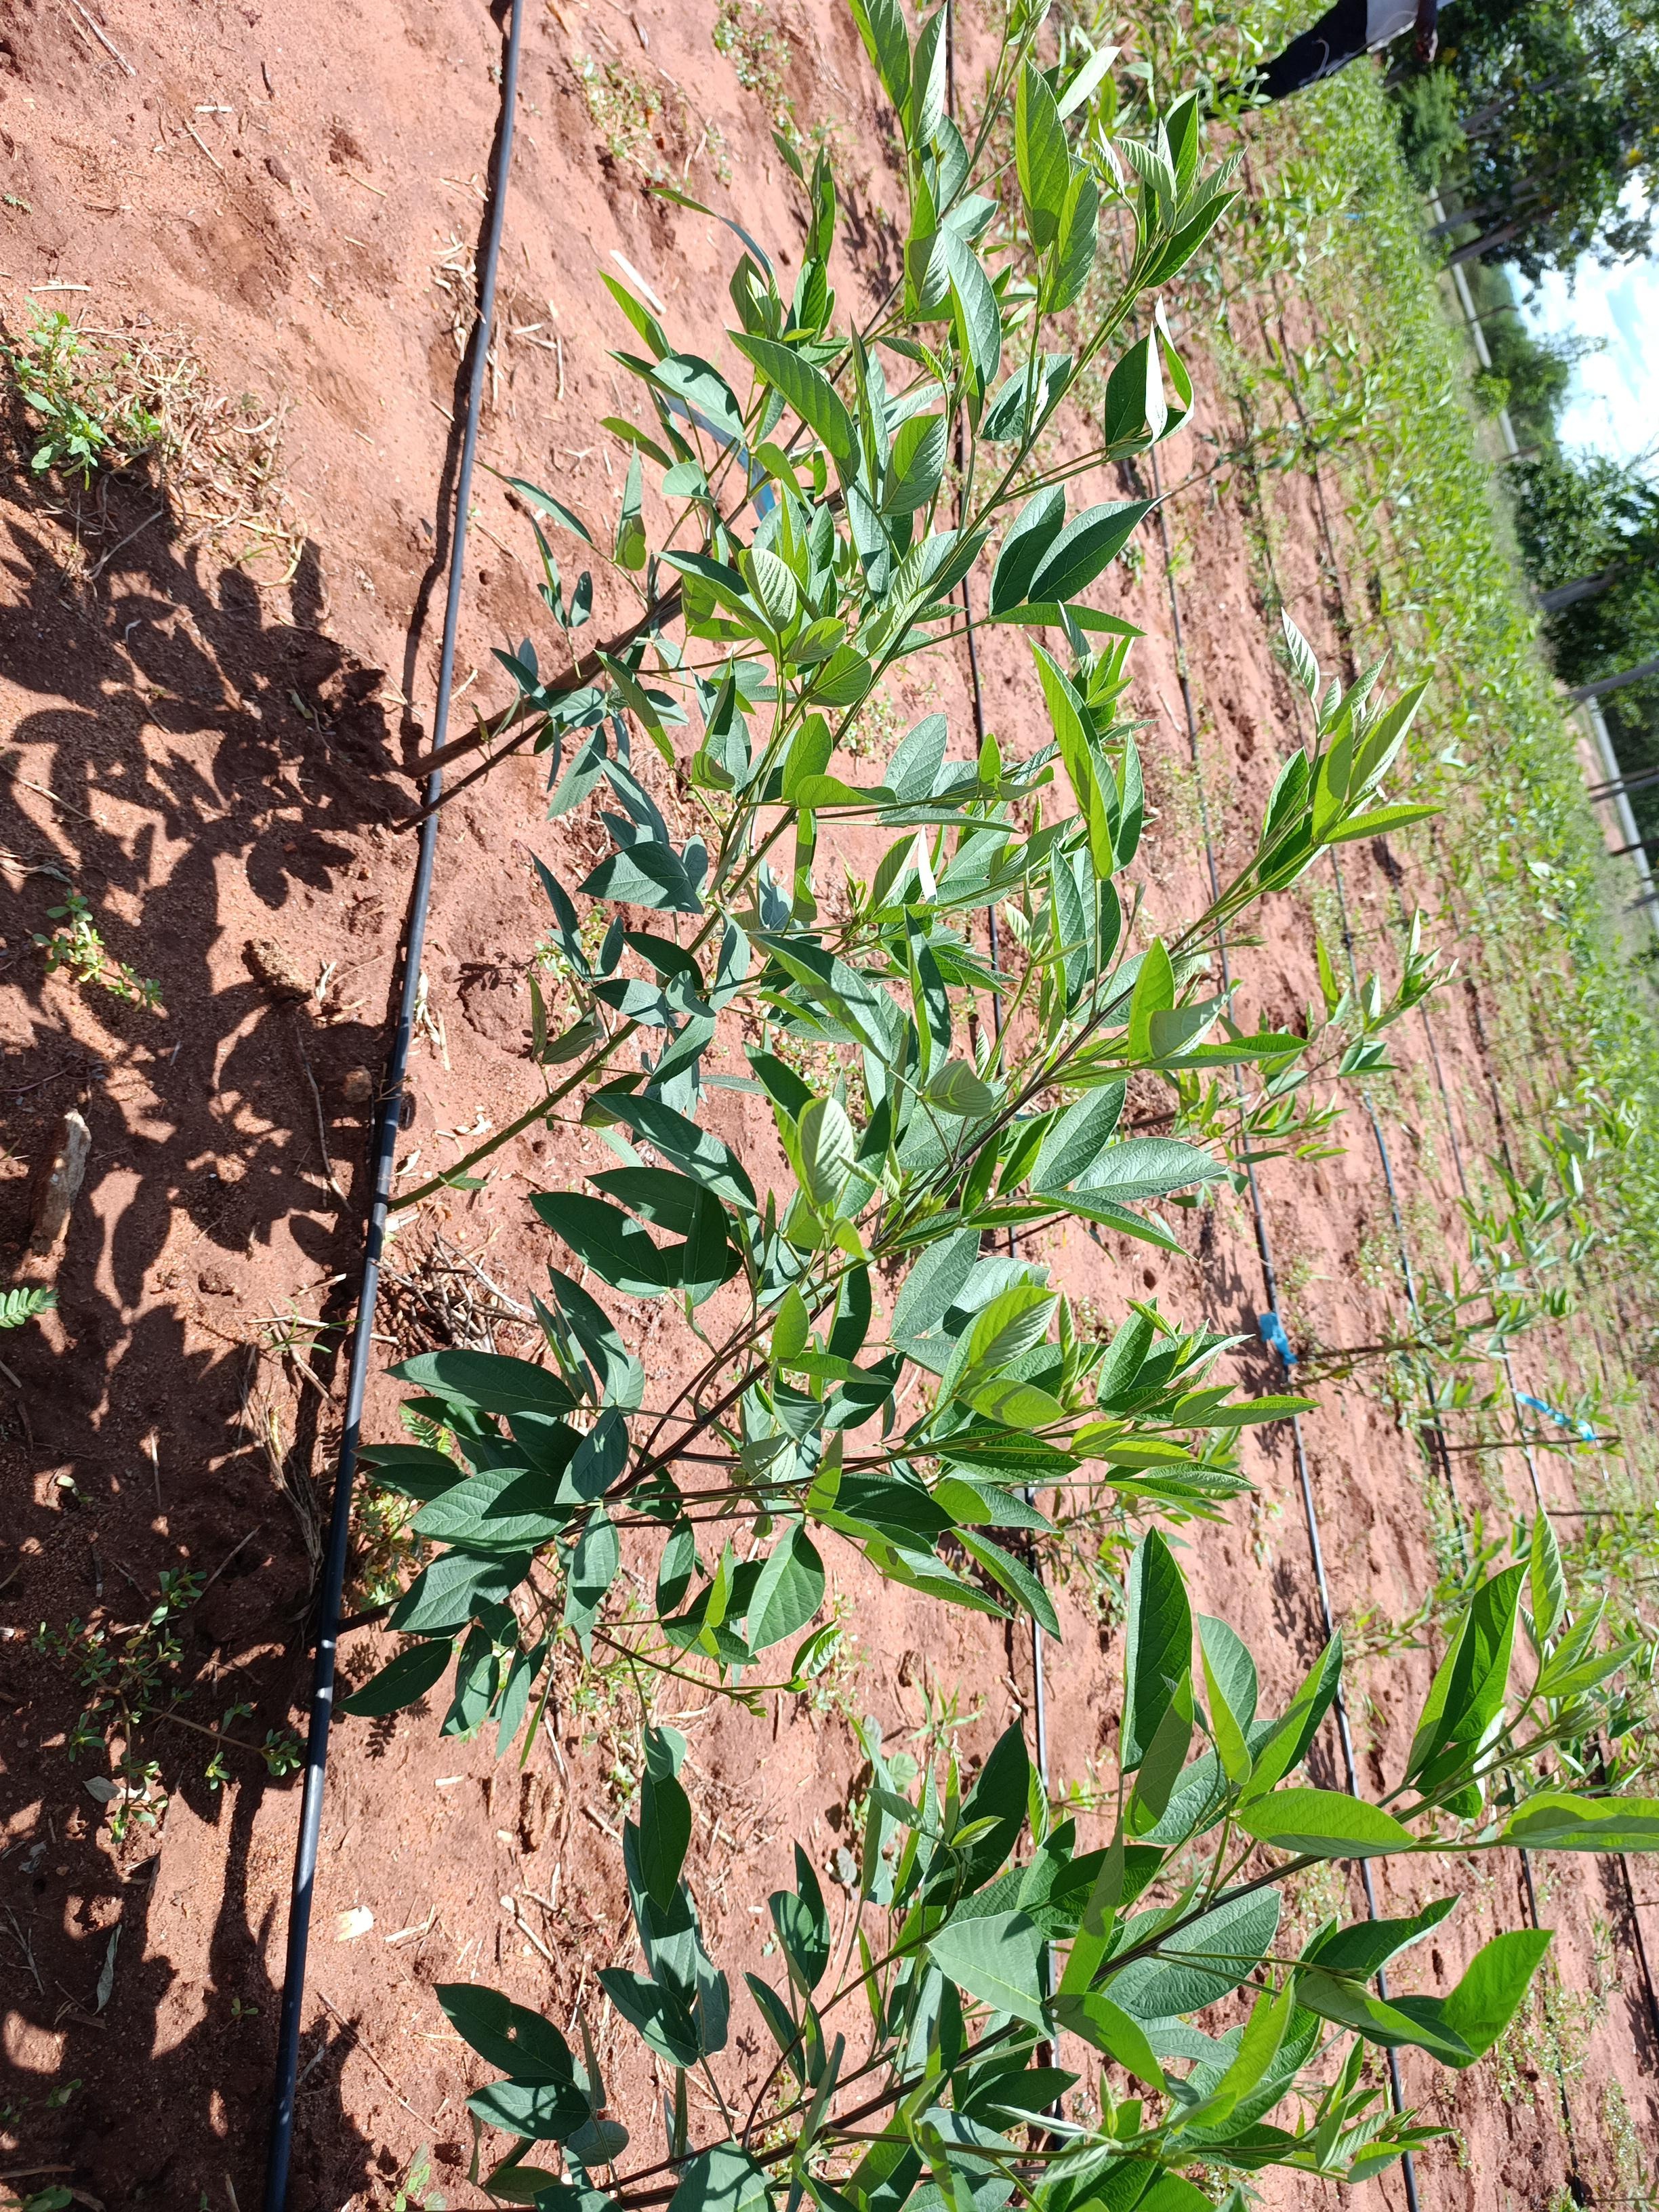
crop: pigeonpea
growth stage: vegetative
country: Kenya
